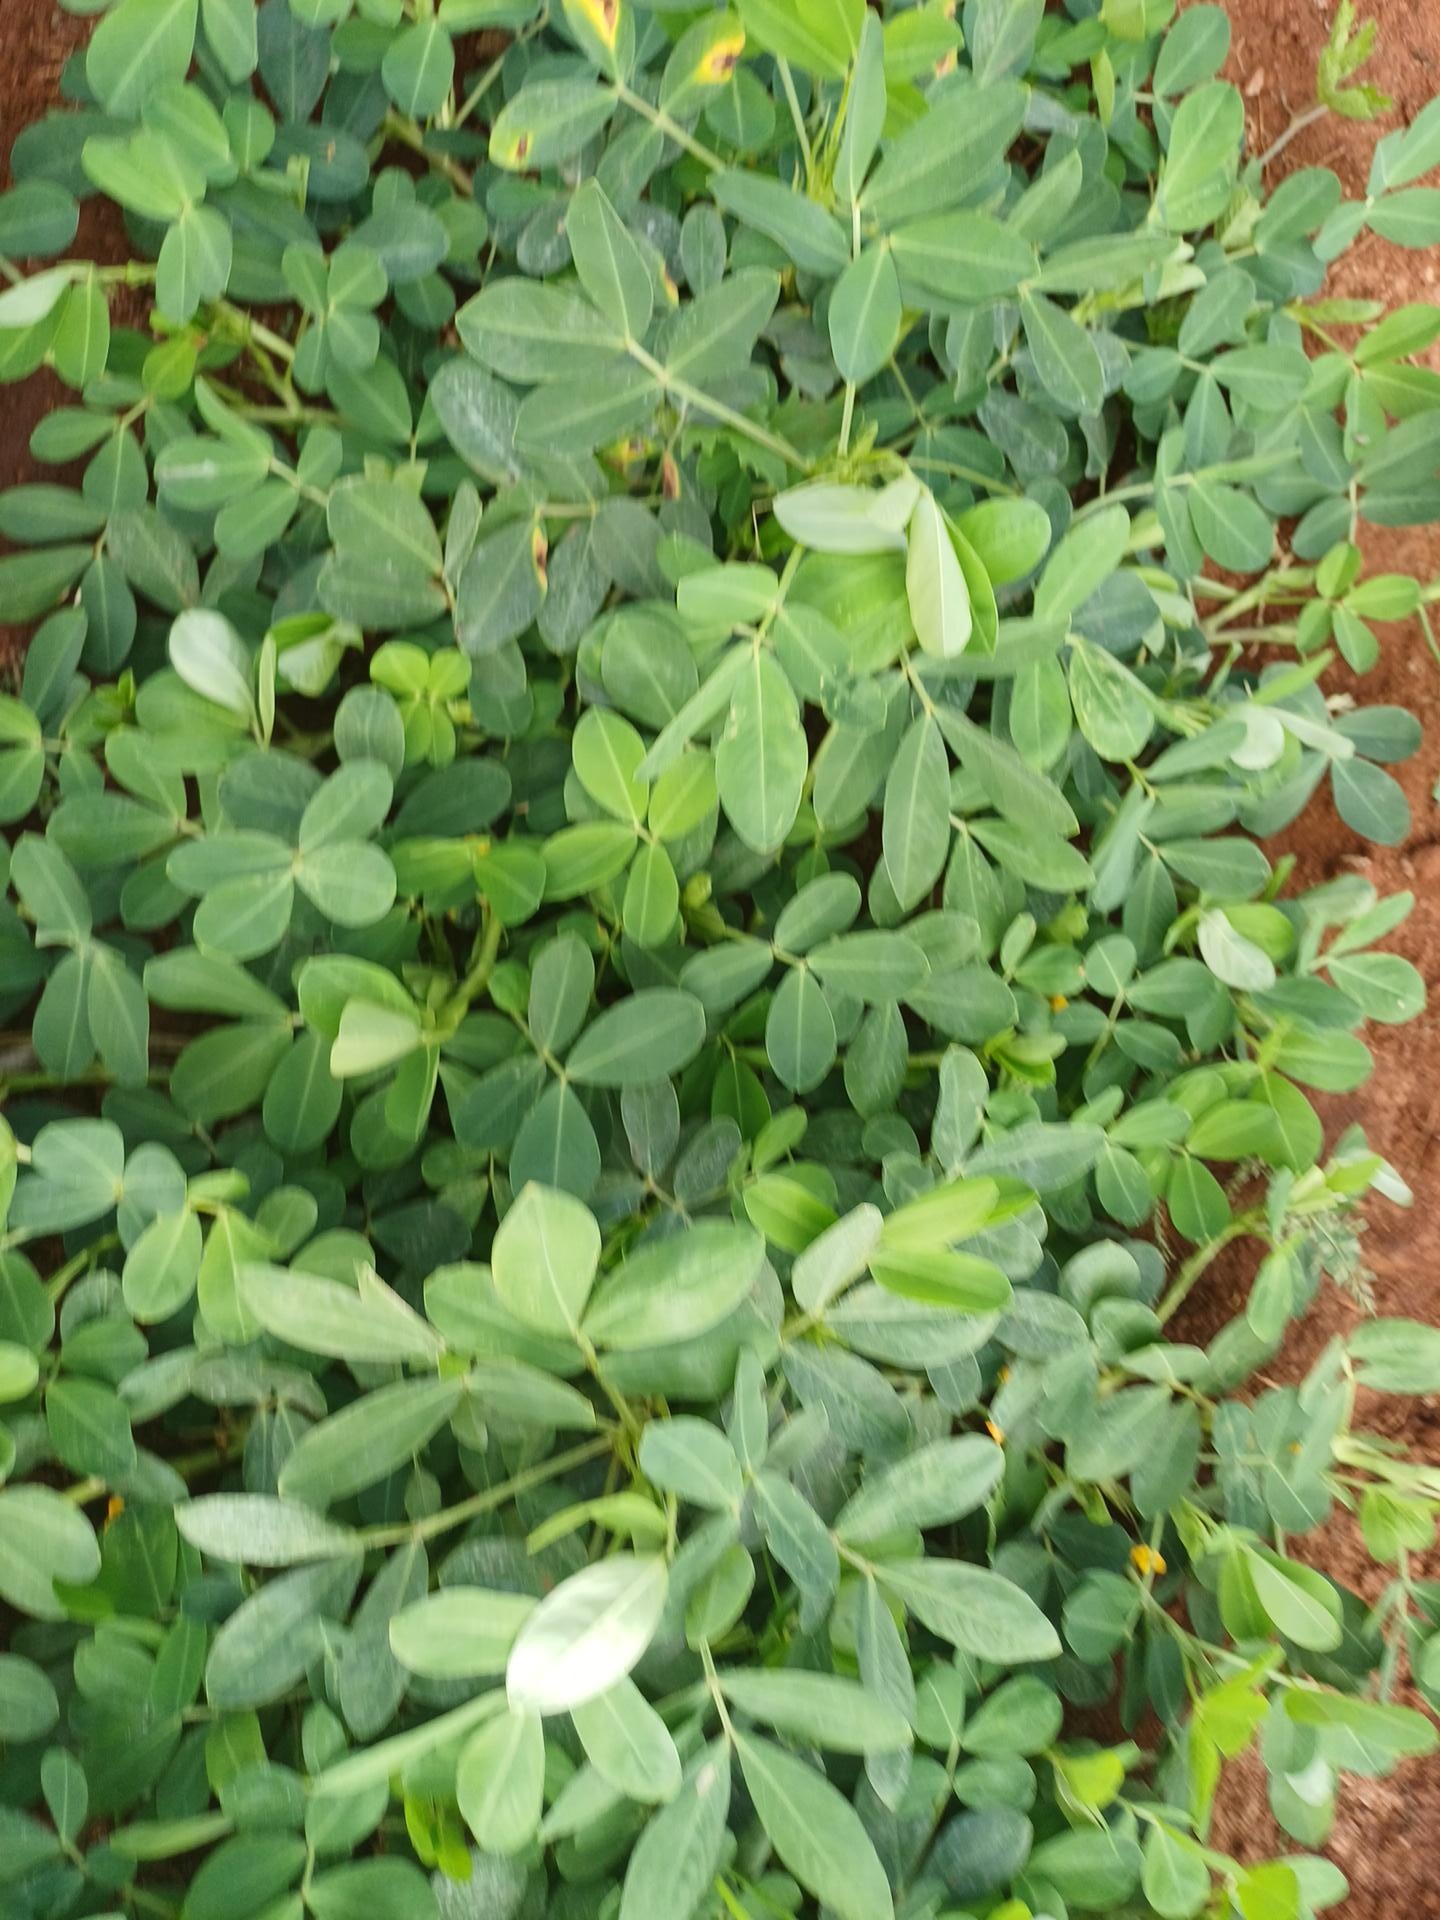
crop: groundnut
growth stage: flowering
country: Kenya
